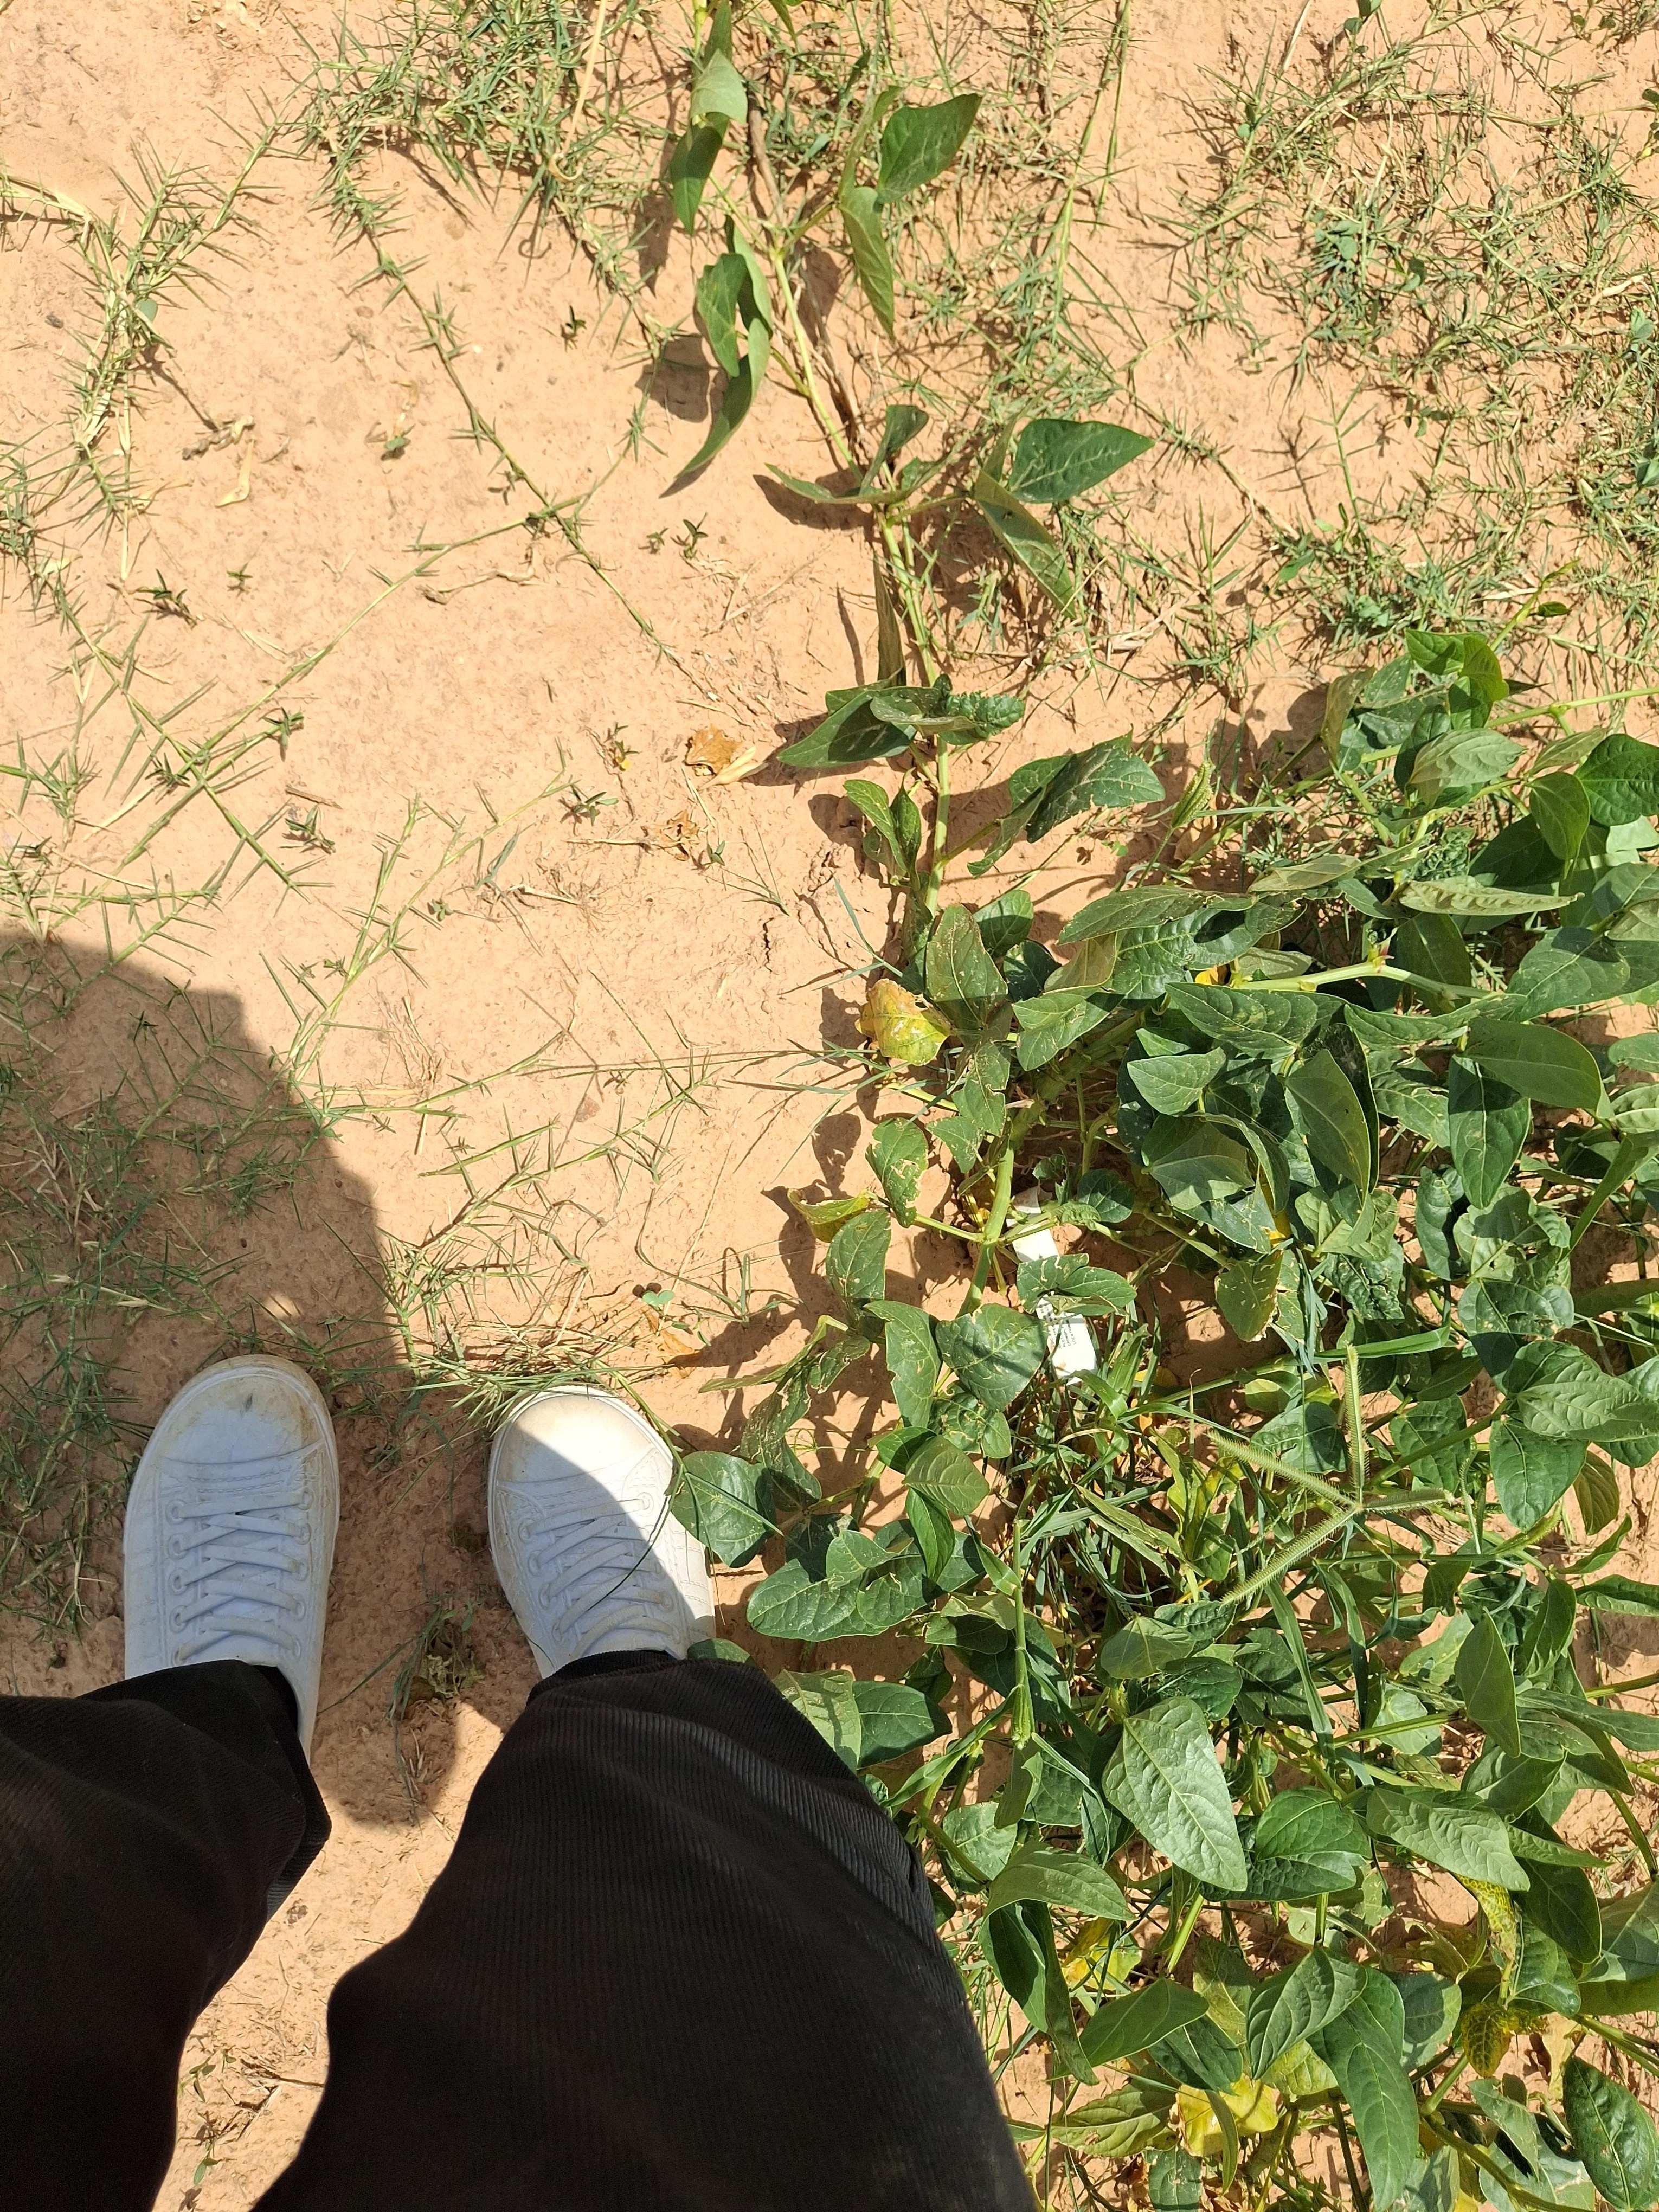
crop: cowpea
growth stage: harvest maturity
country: Nigeria
